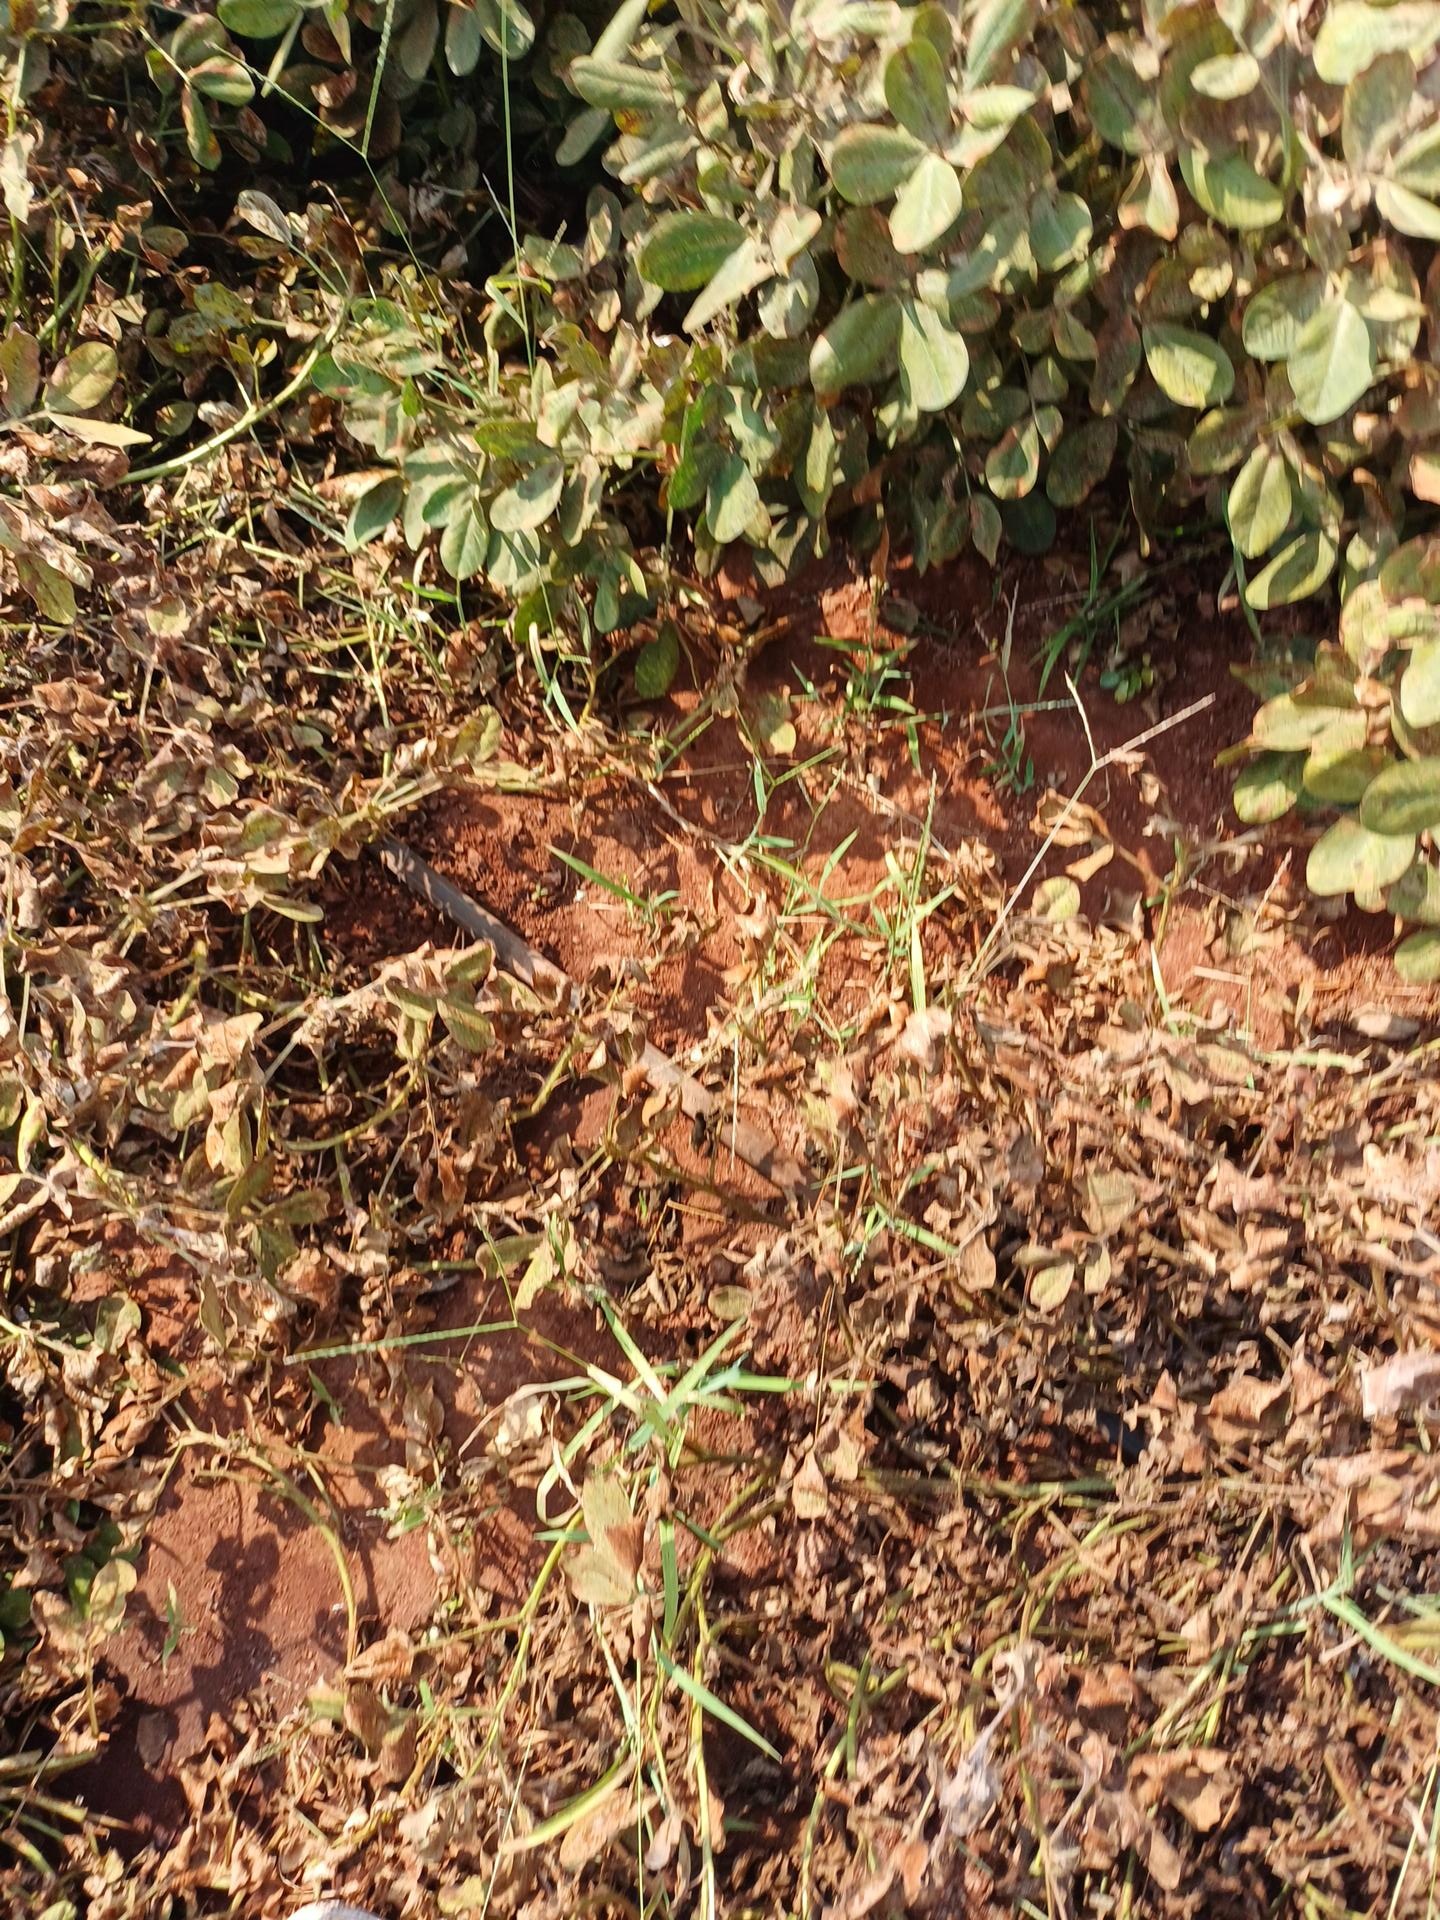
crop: groundnut
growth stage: maturity
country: Kenya
